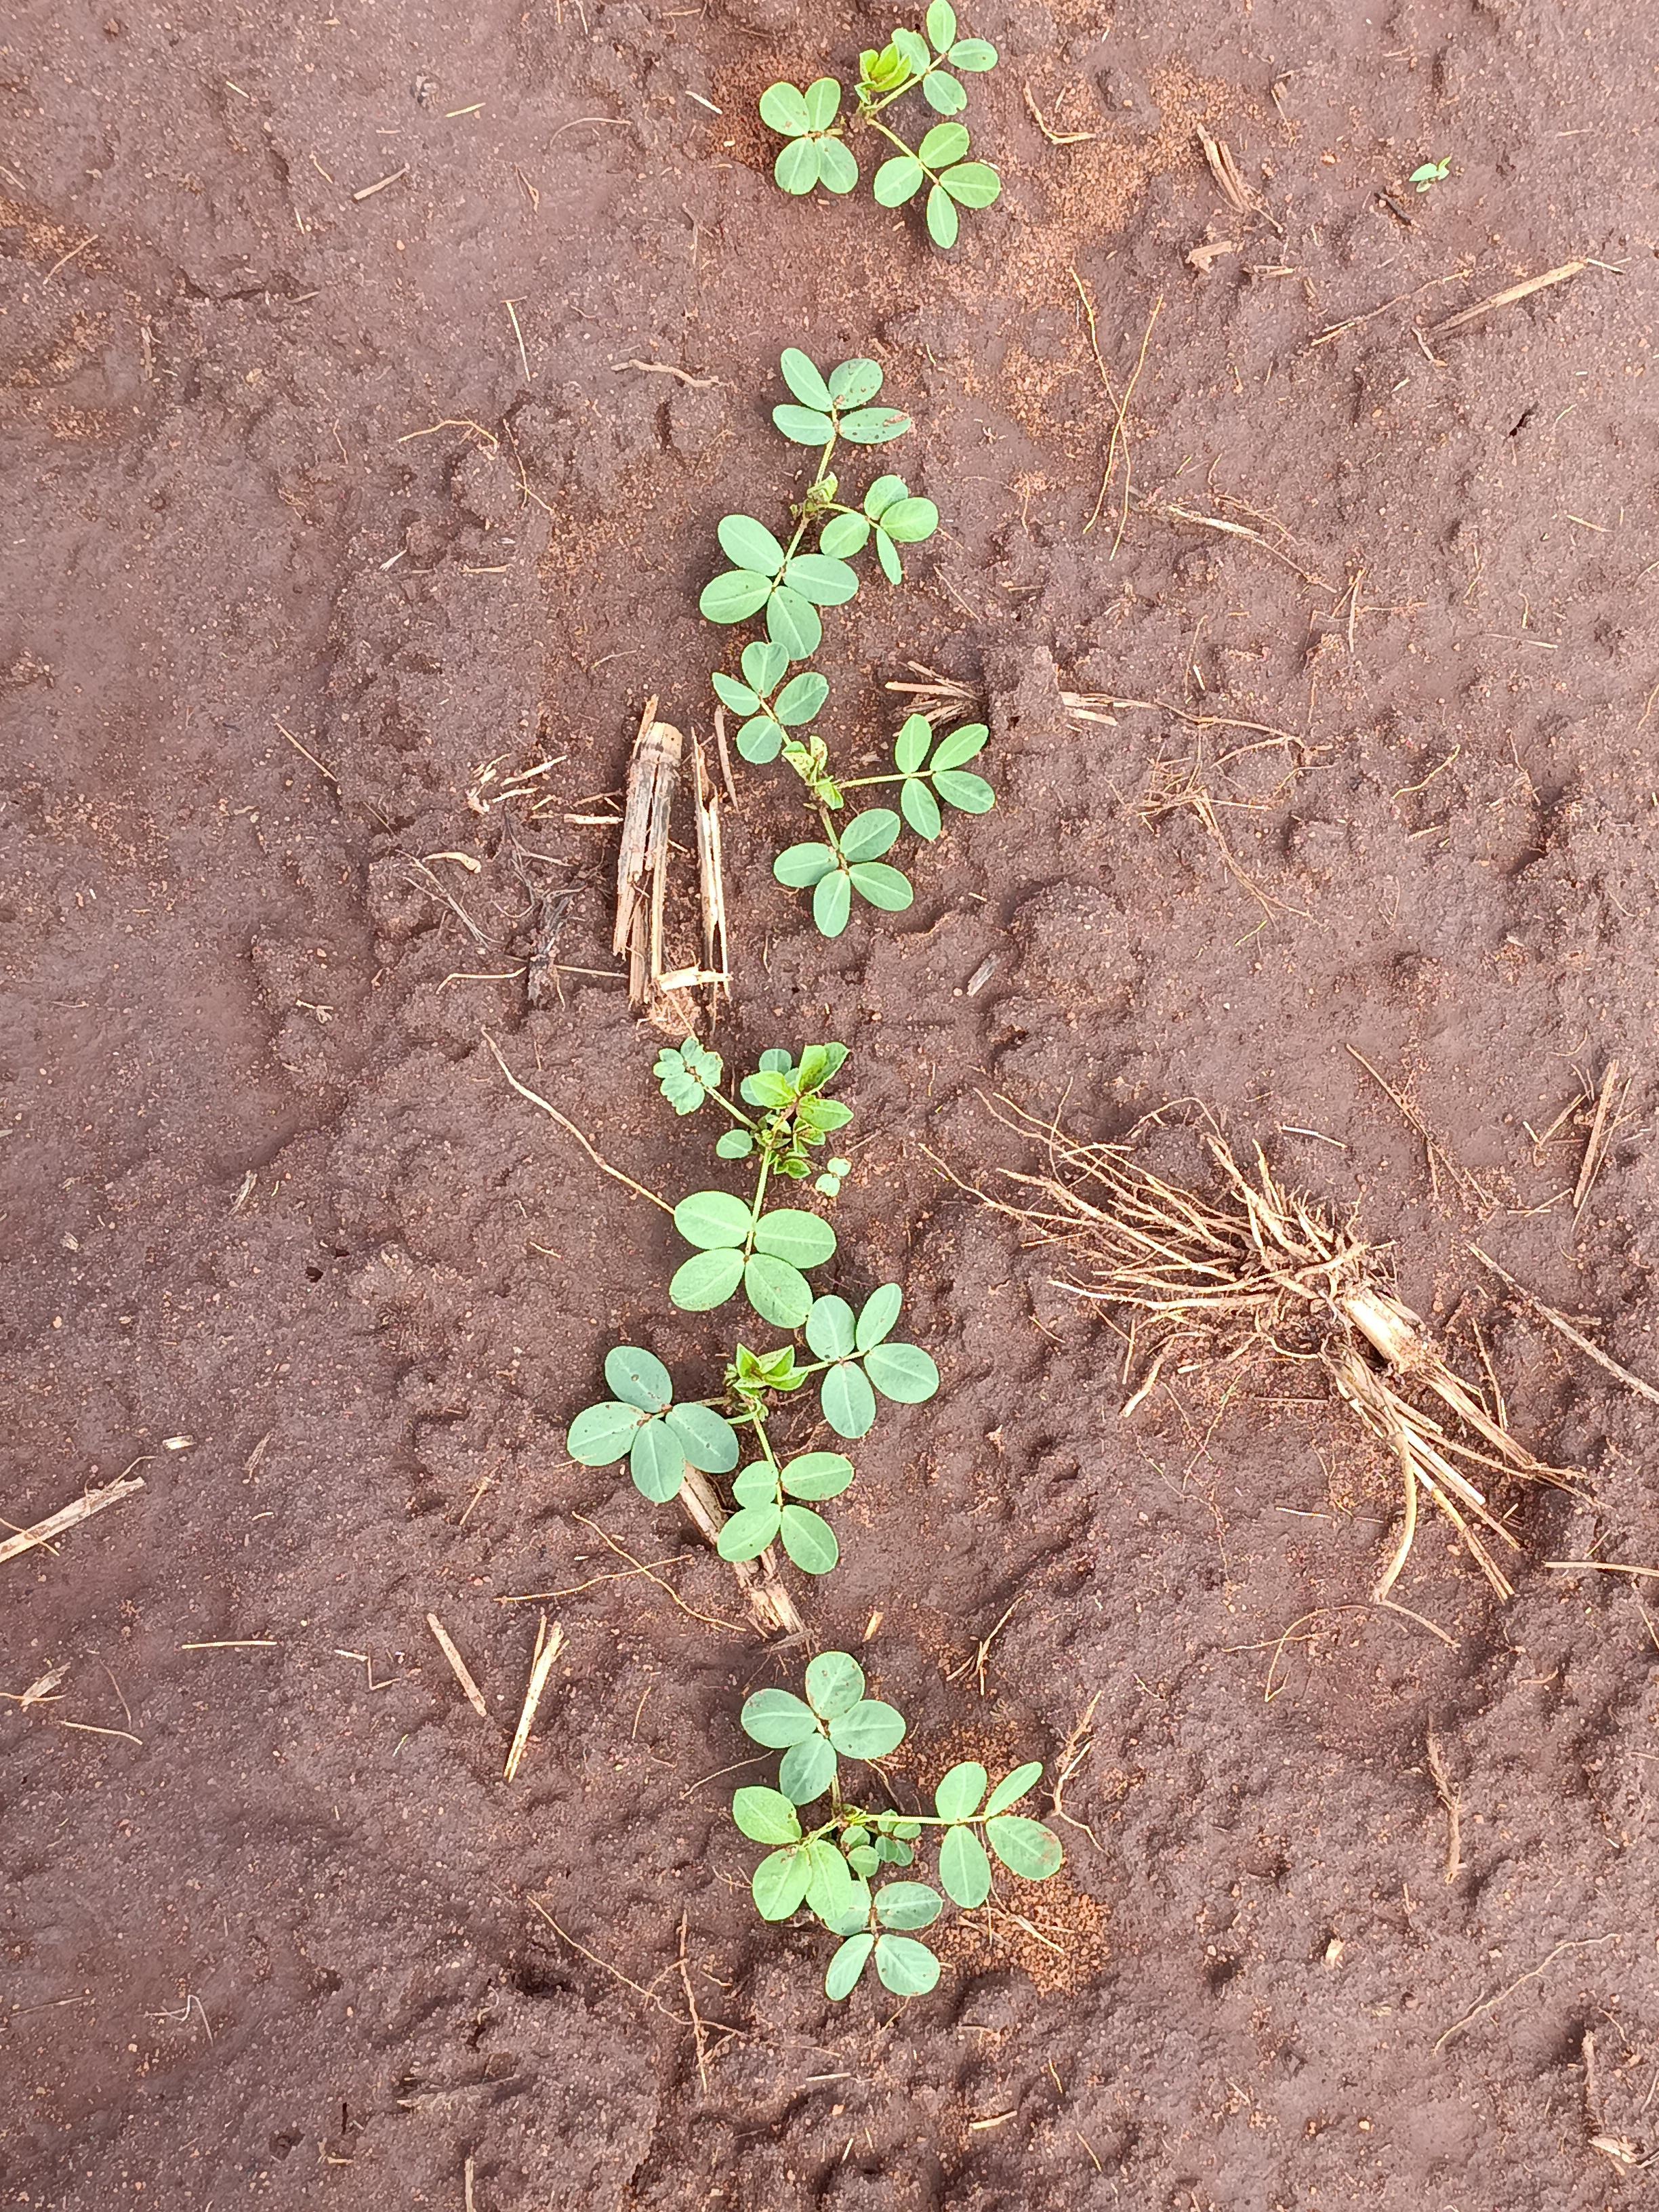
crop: groundnut
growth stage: vegetative
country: Kenya
